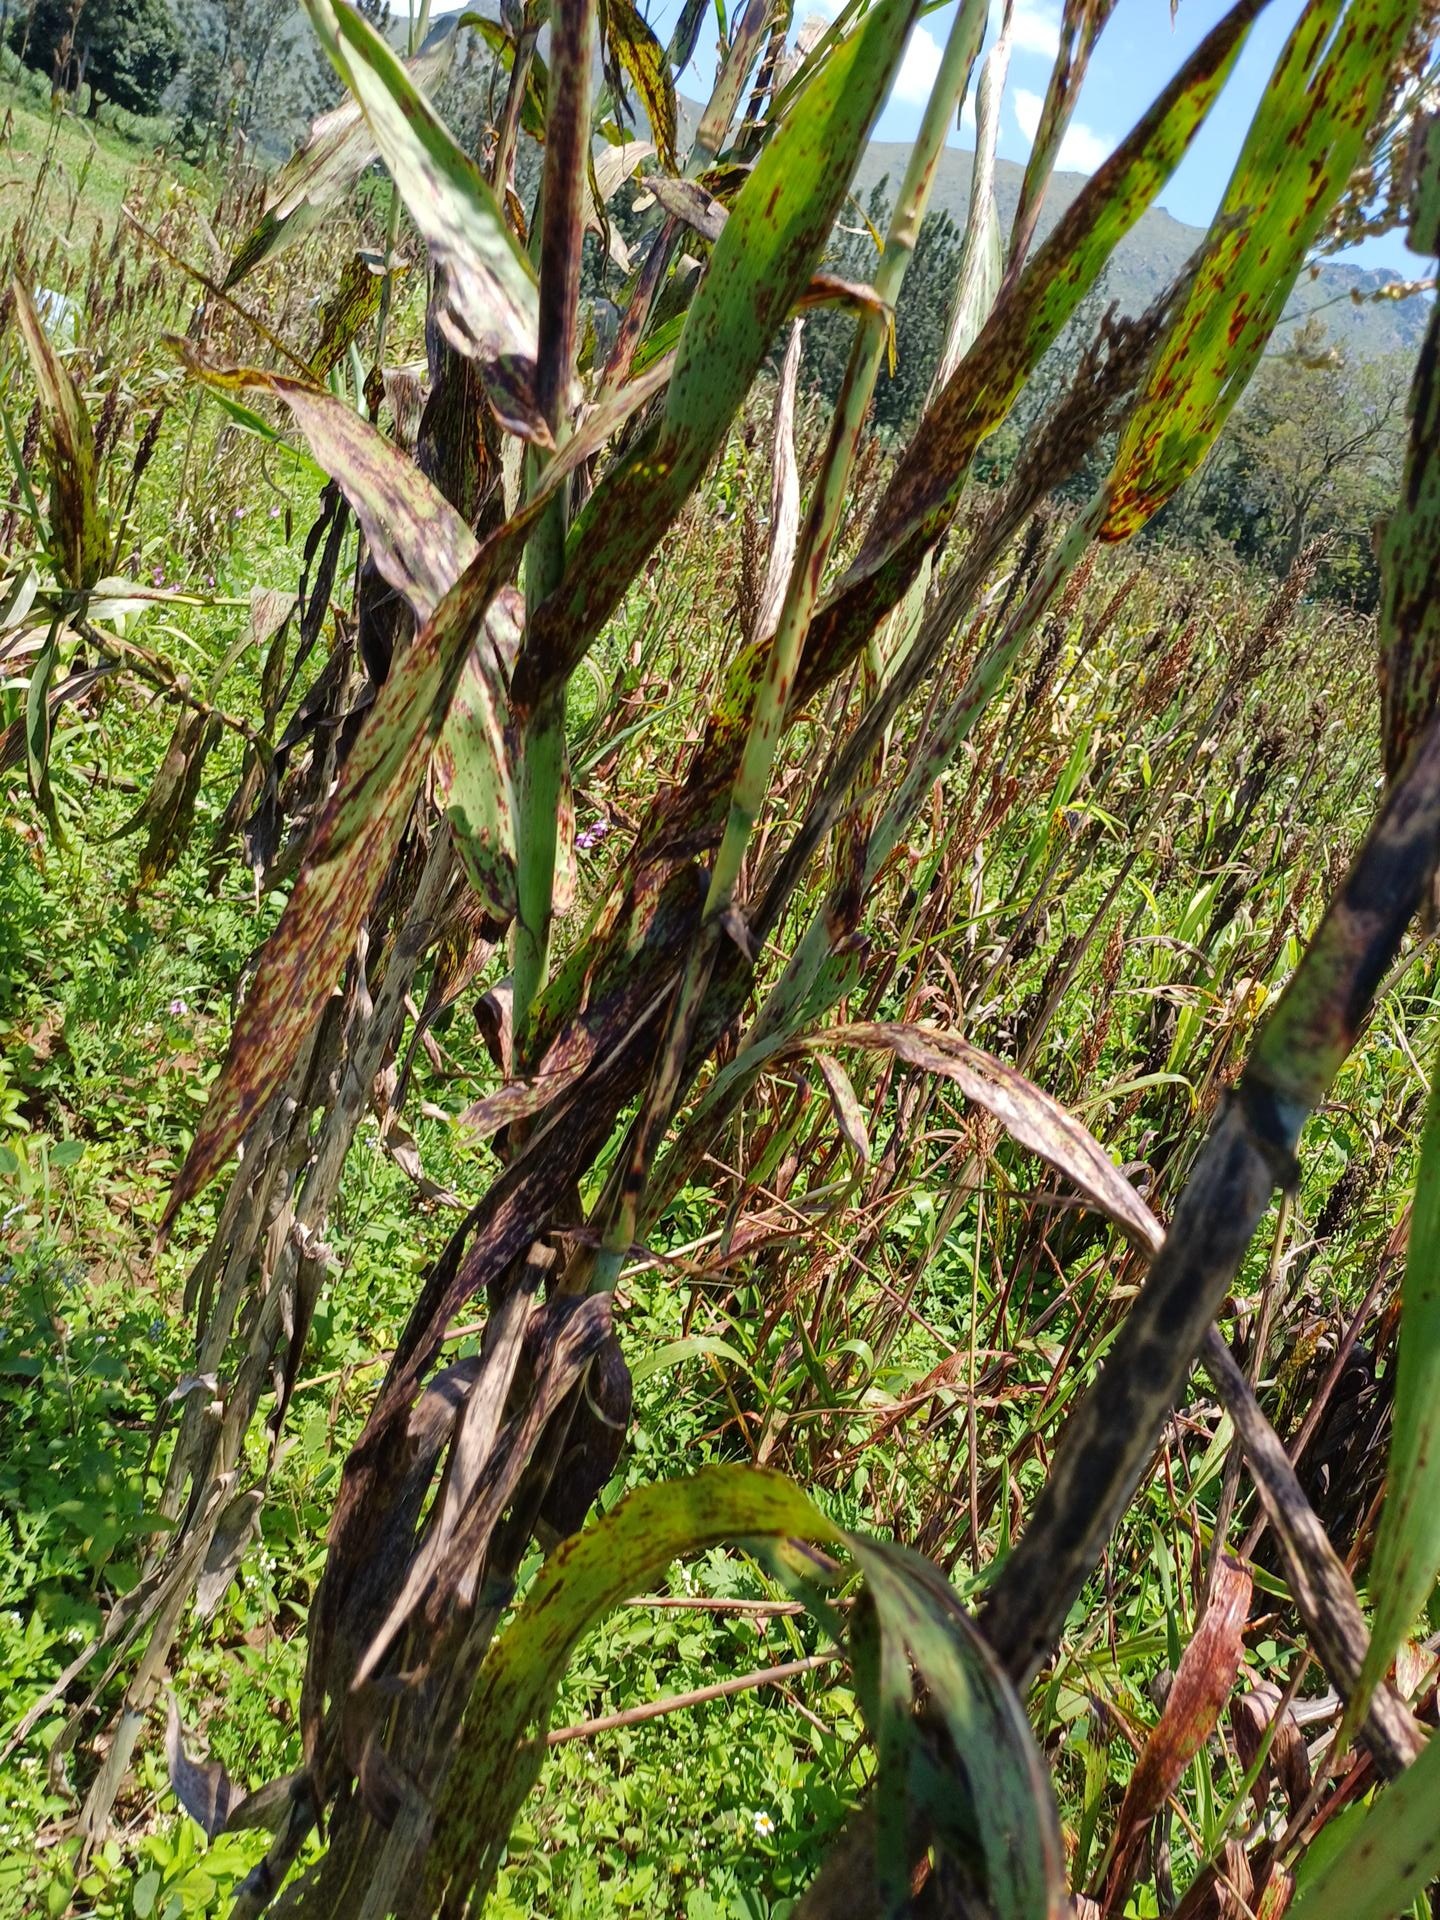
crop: sorghum
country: Kenya
